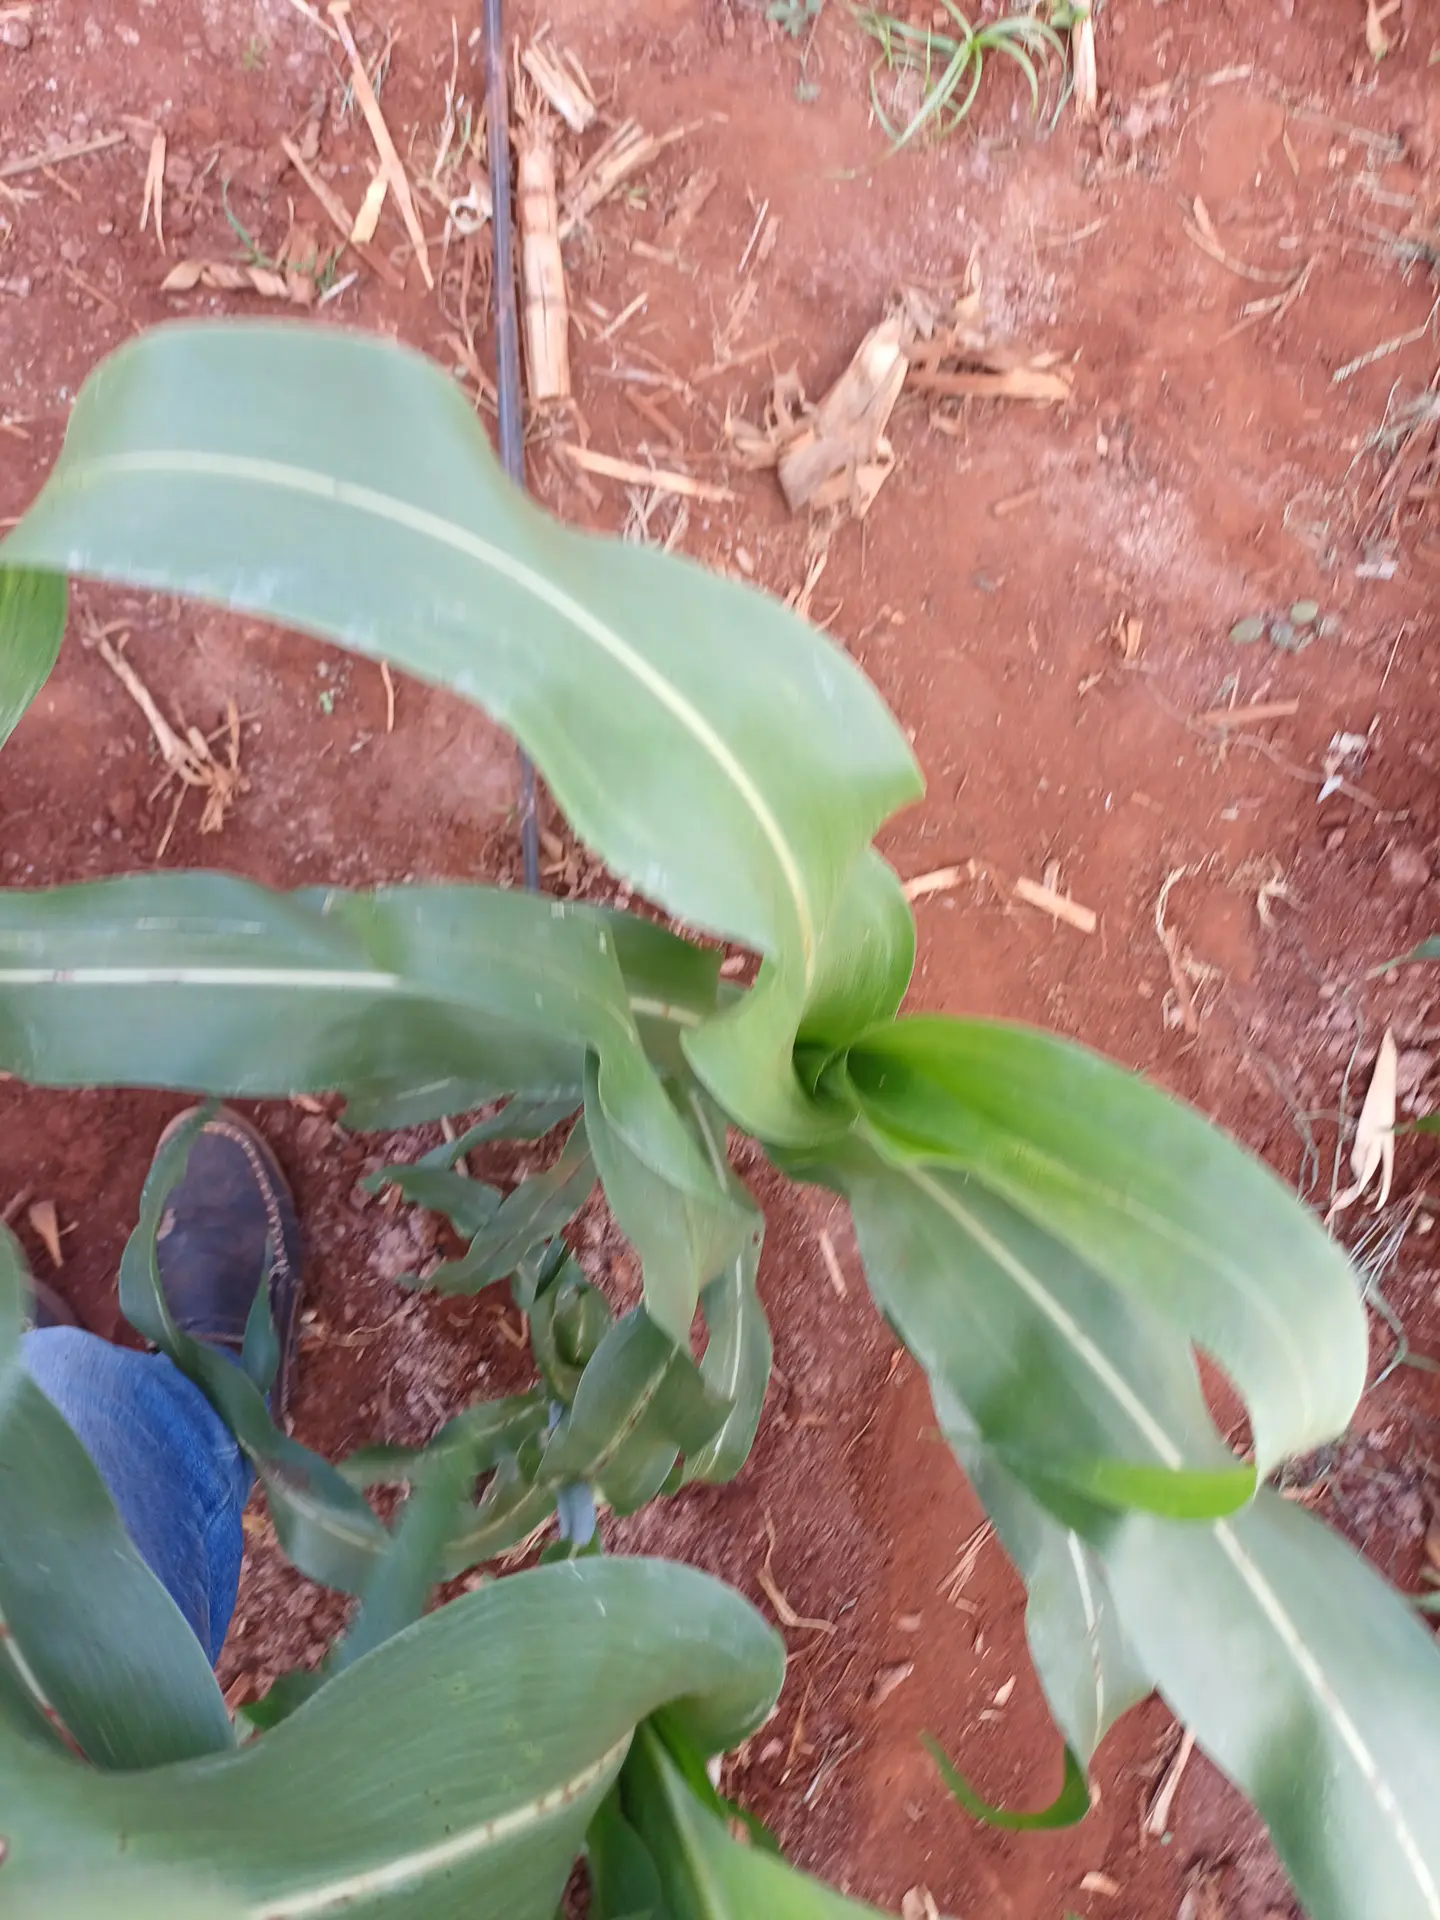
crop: sorghum
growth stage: vegetative
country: Kenya
